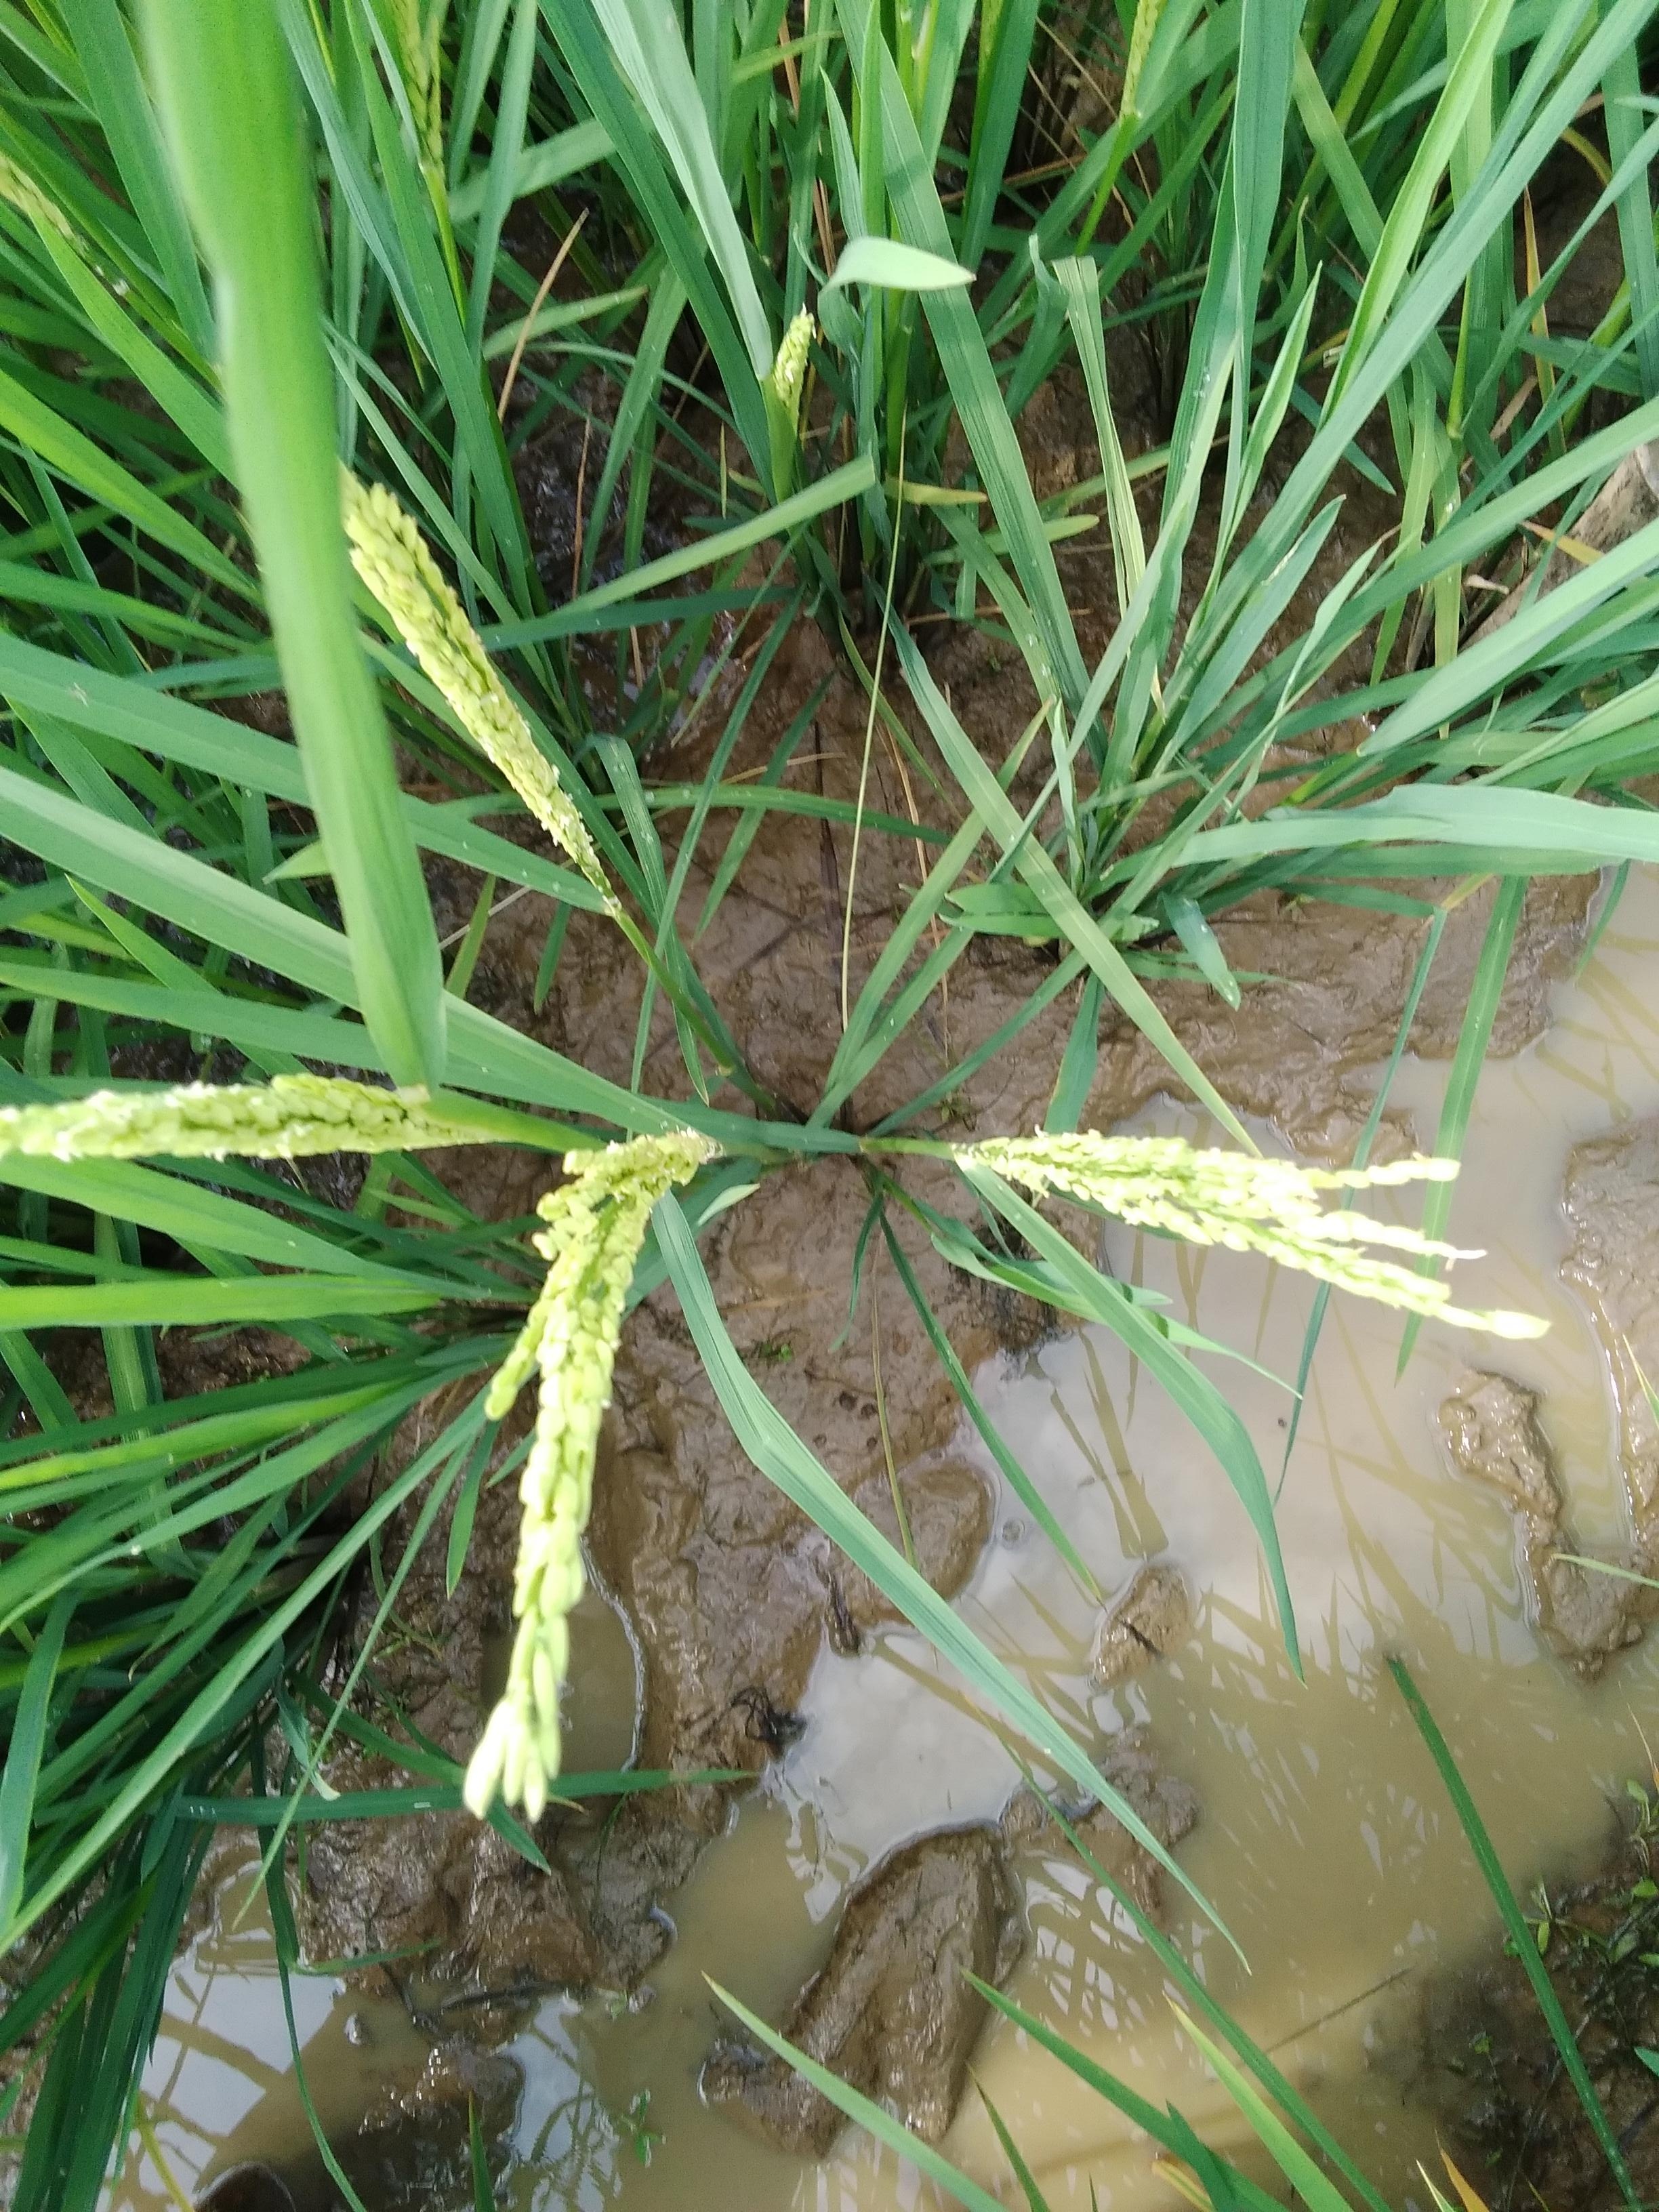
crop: rice
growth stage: flowering
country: Nigeria
